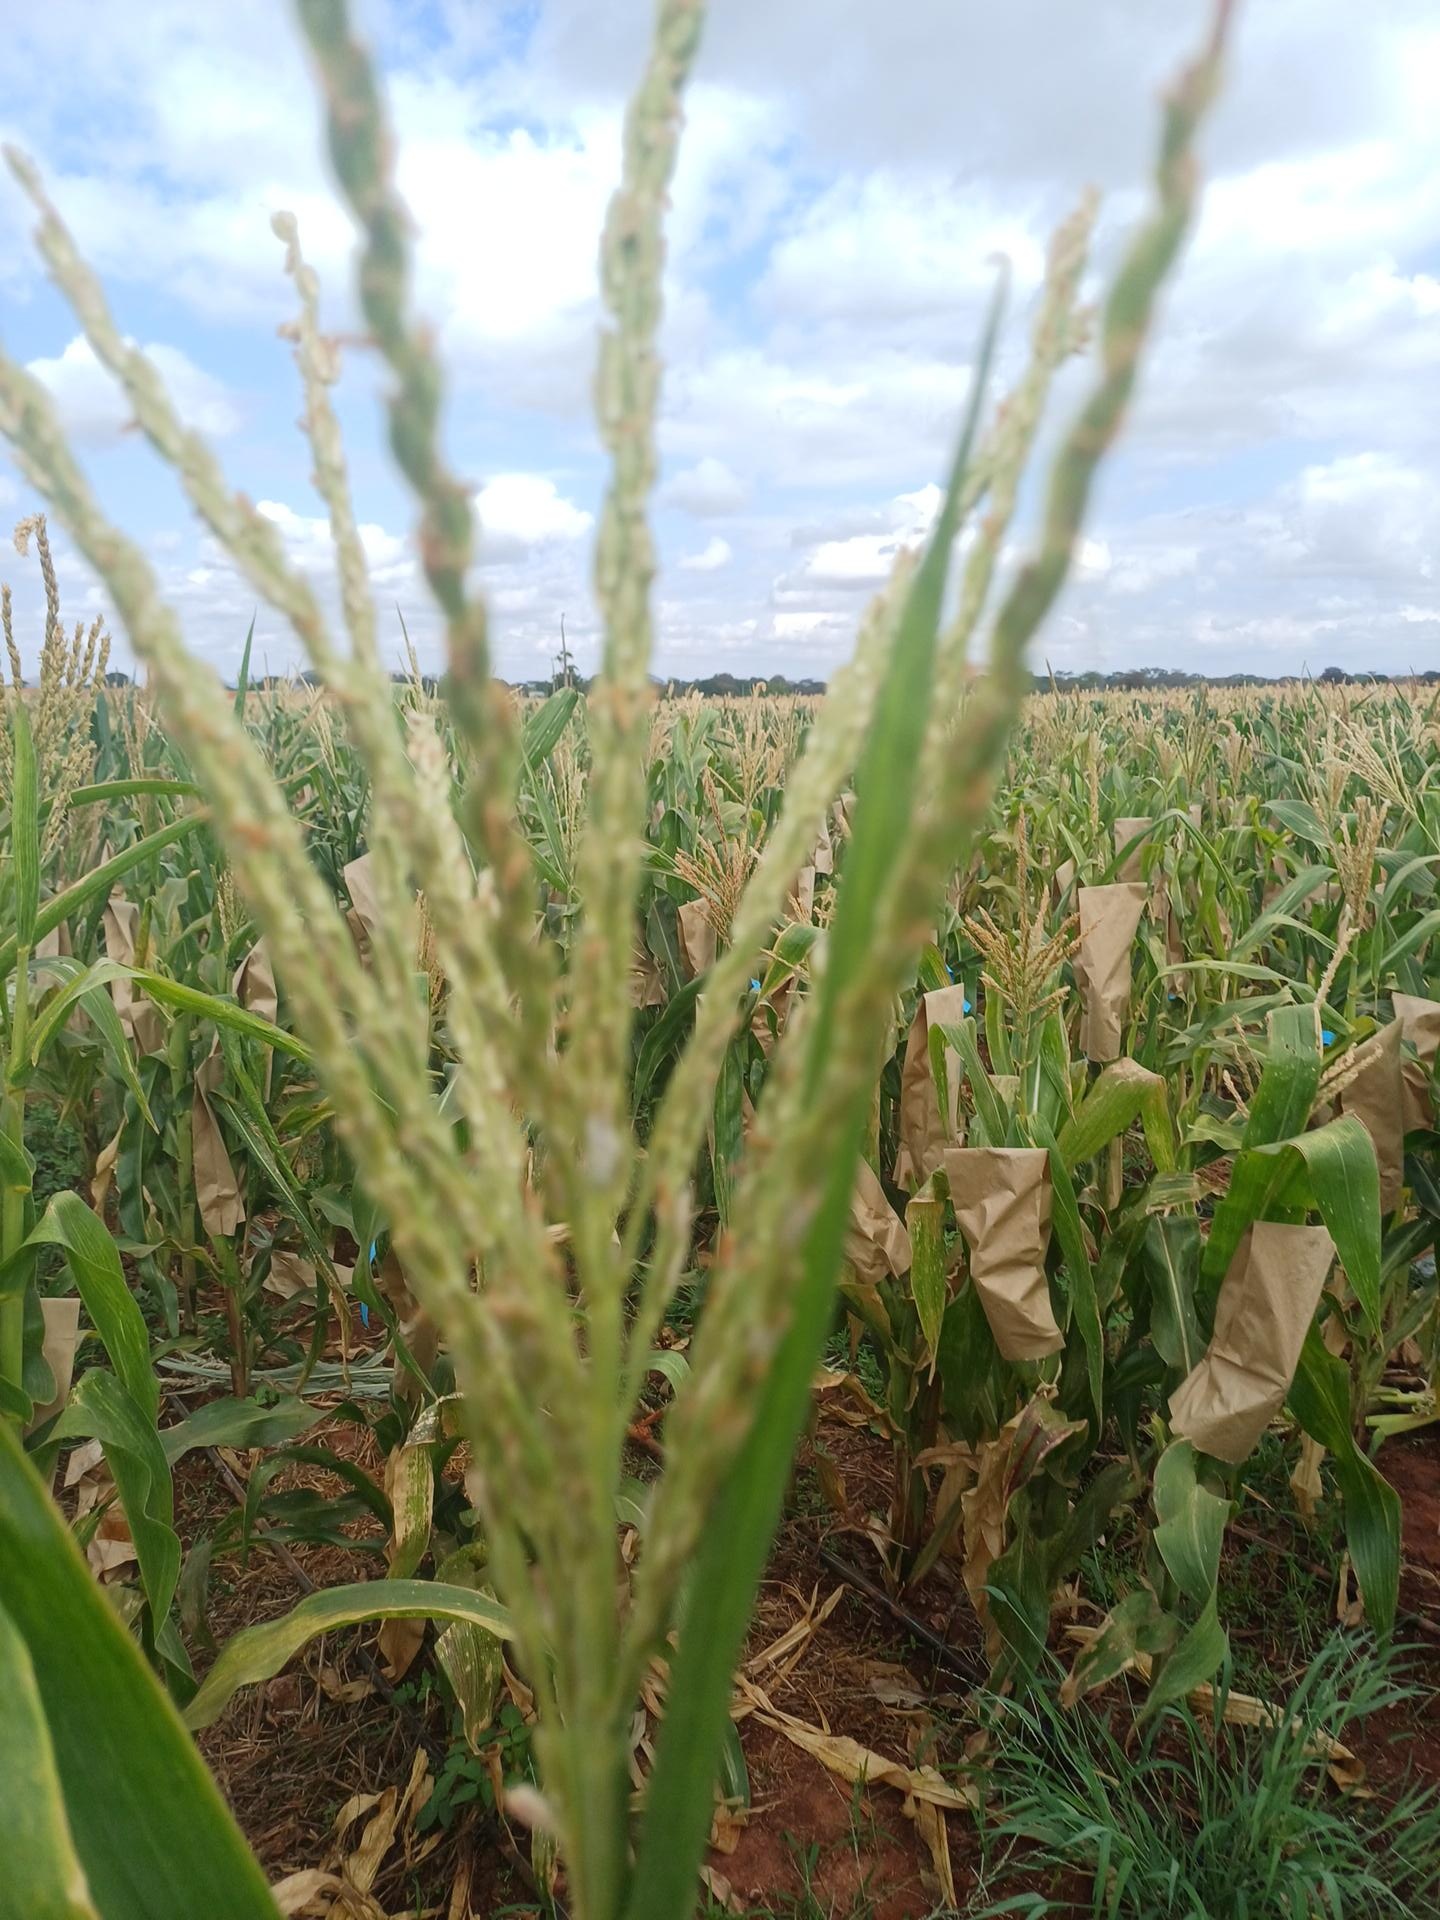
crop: maize
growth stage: flowering
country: Kenya
